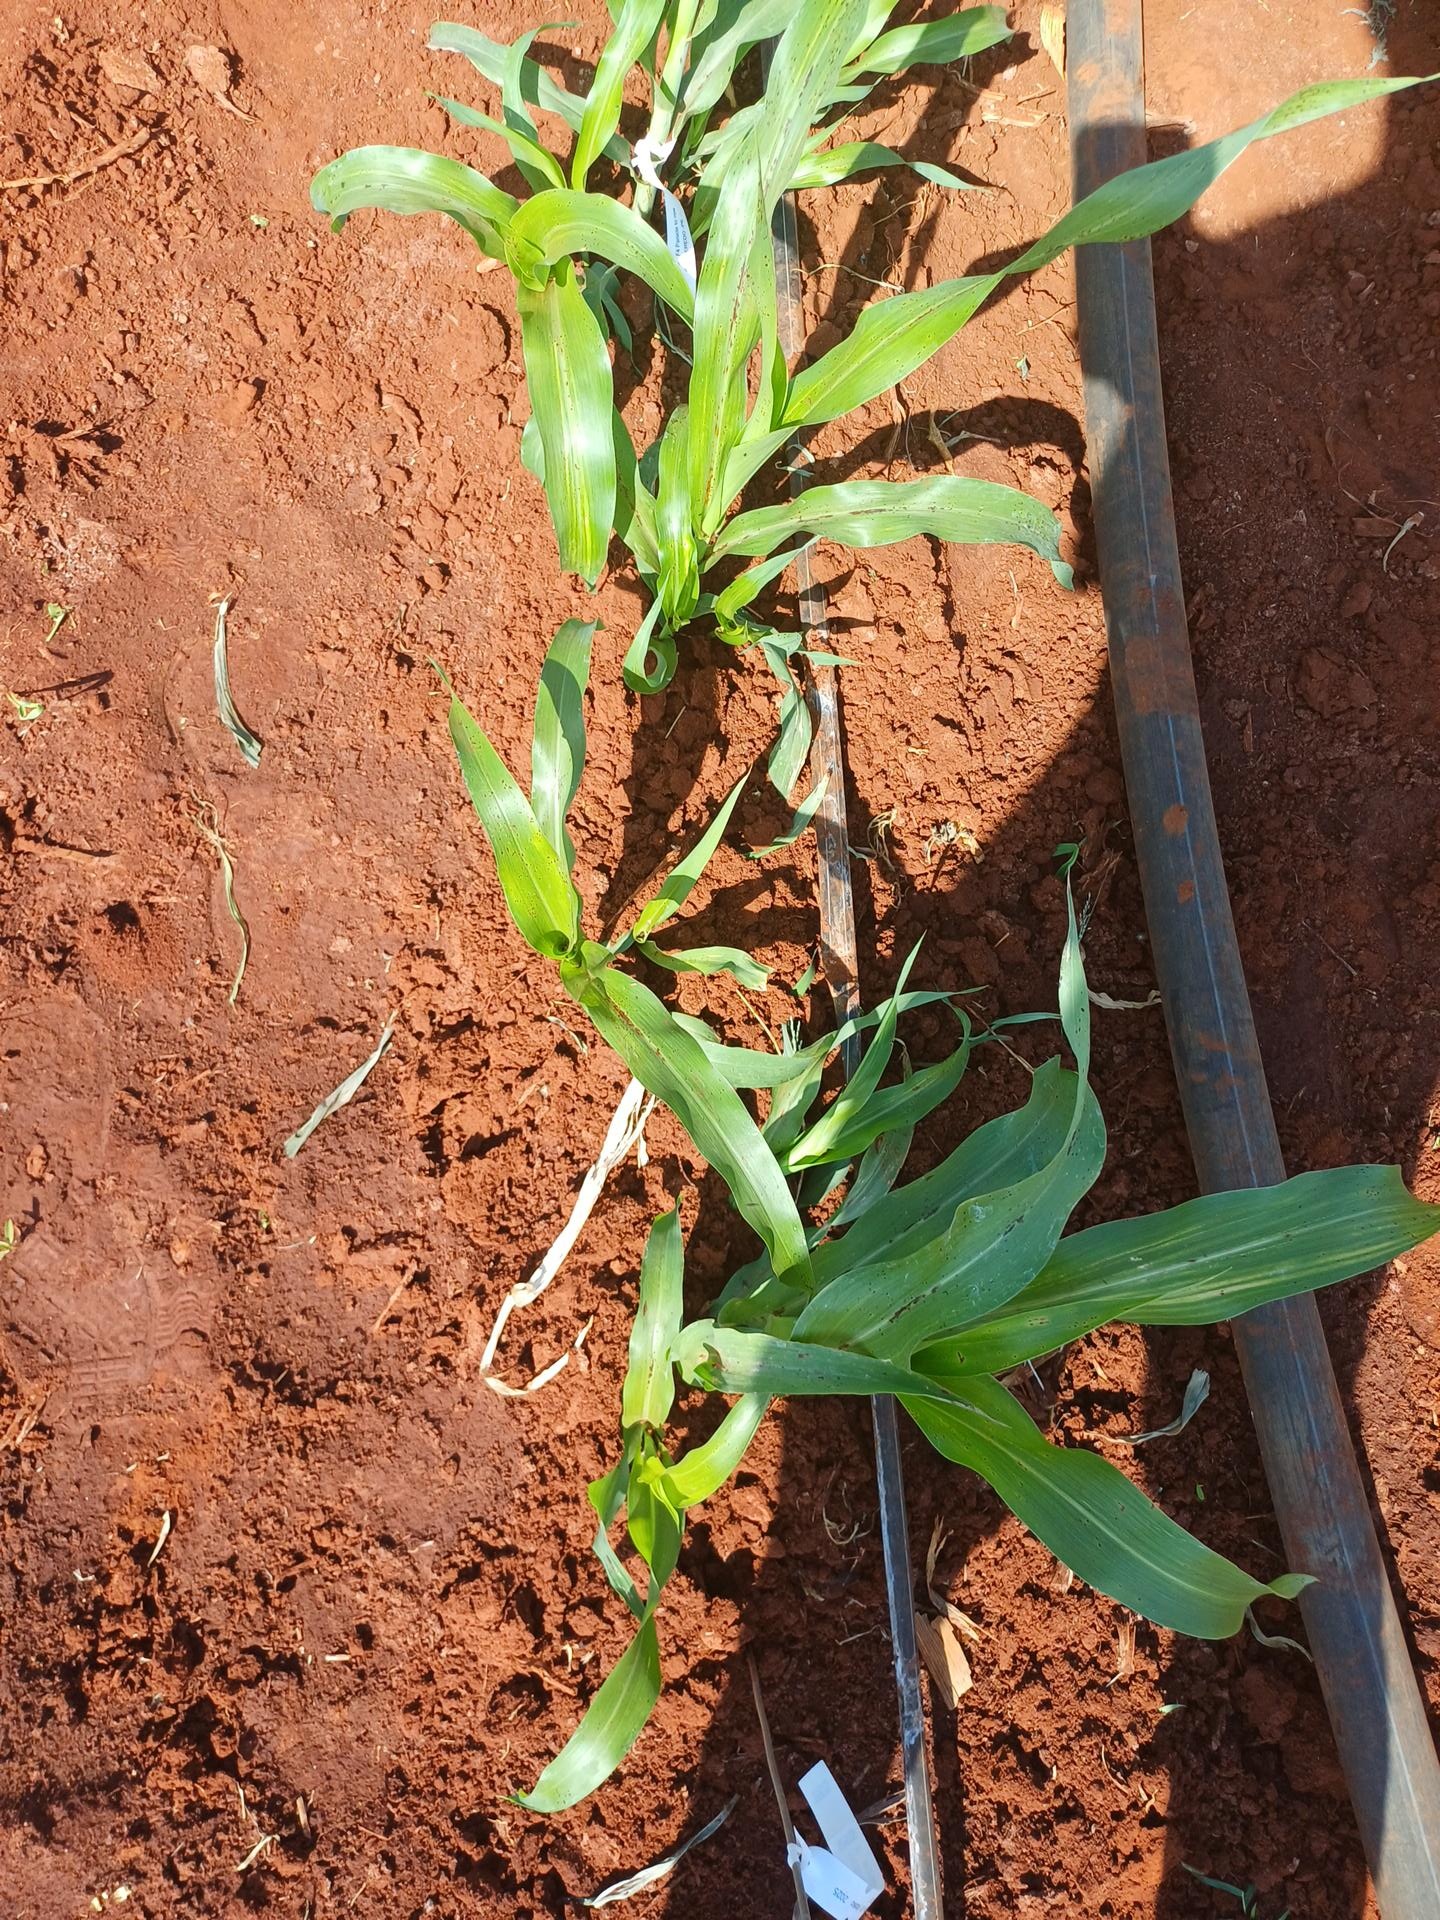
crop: sorghum
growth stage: vegetative
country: Kenya
